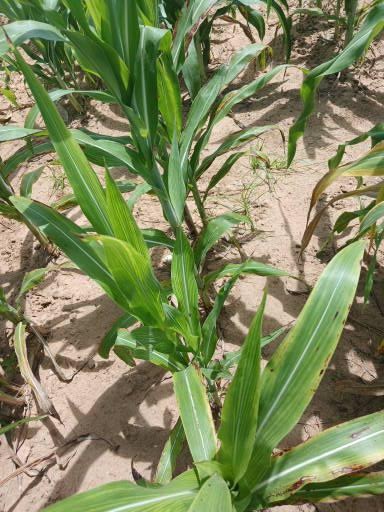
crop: sorghum
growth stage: vegetative
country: Senegal
